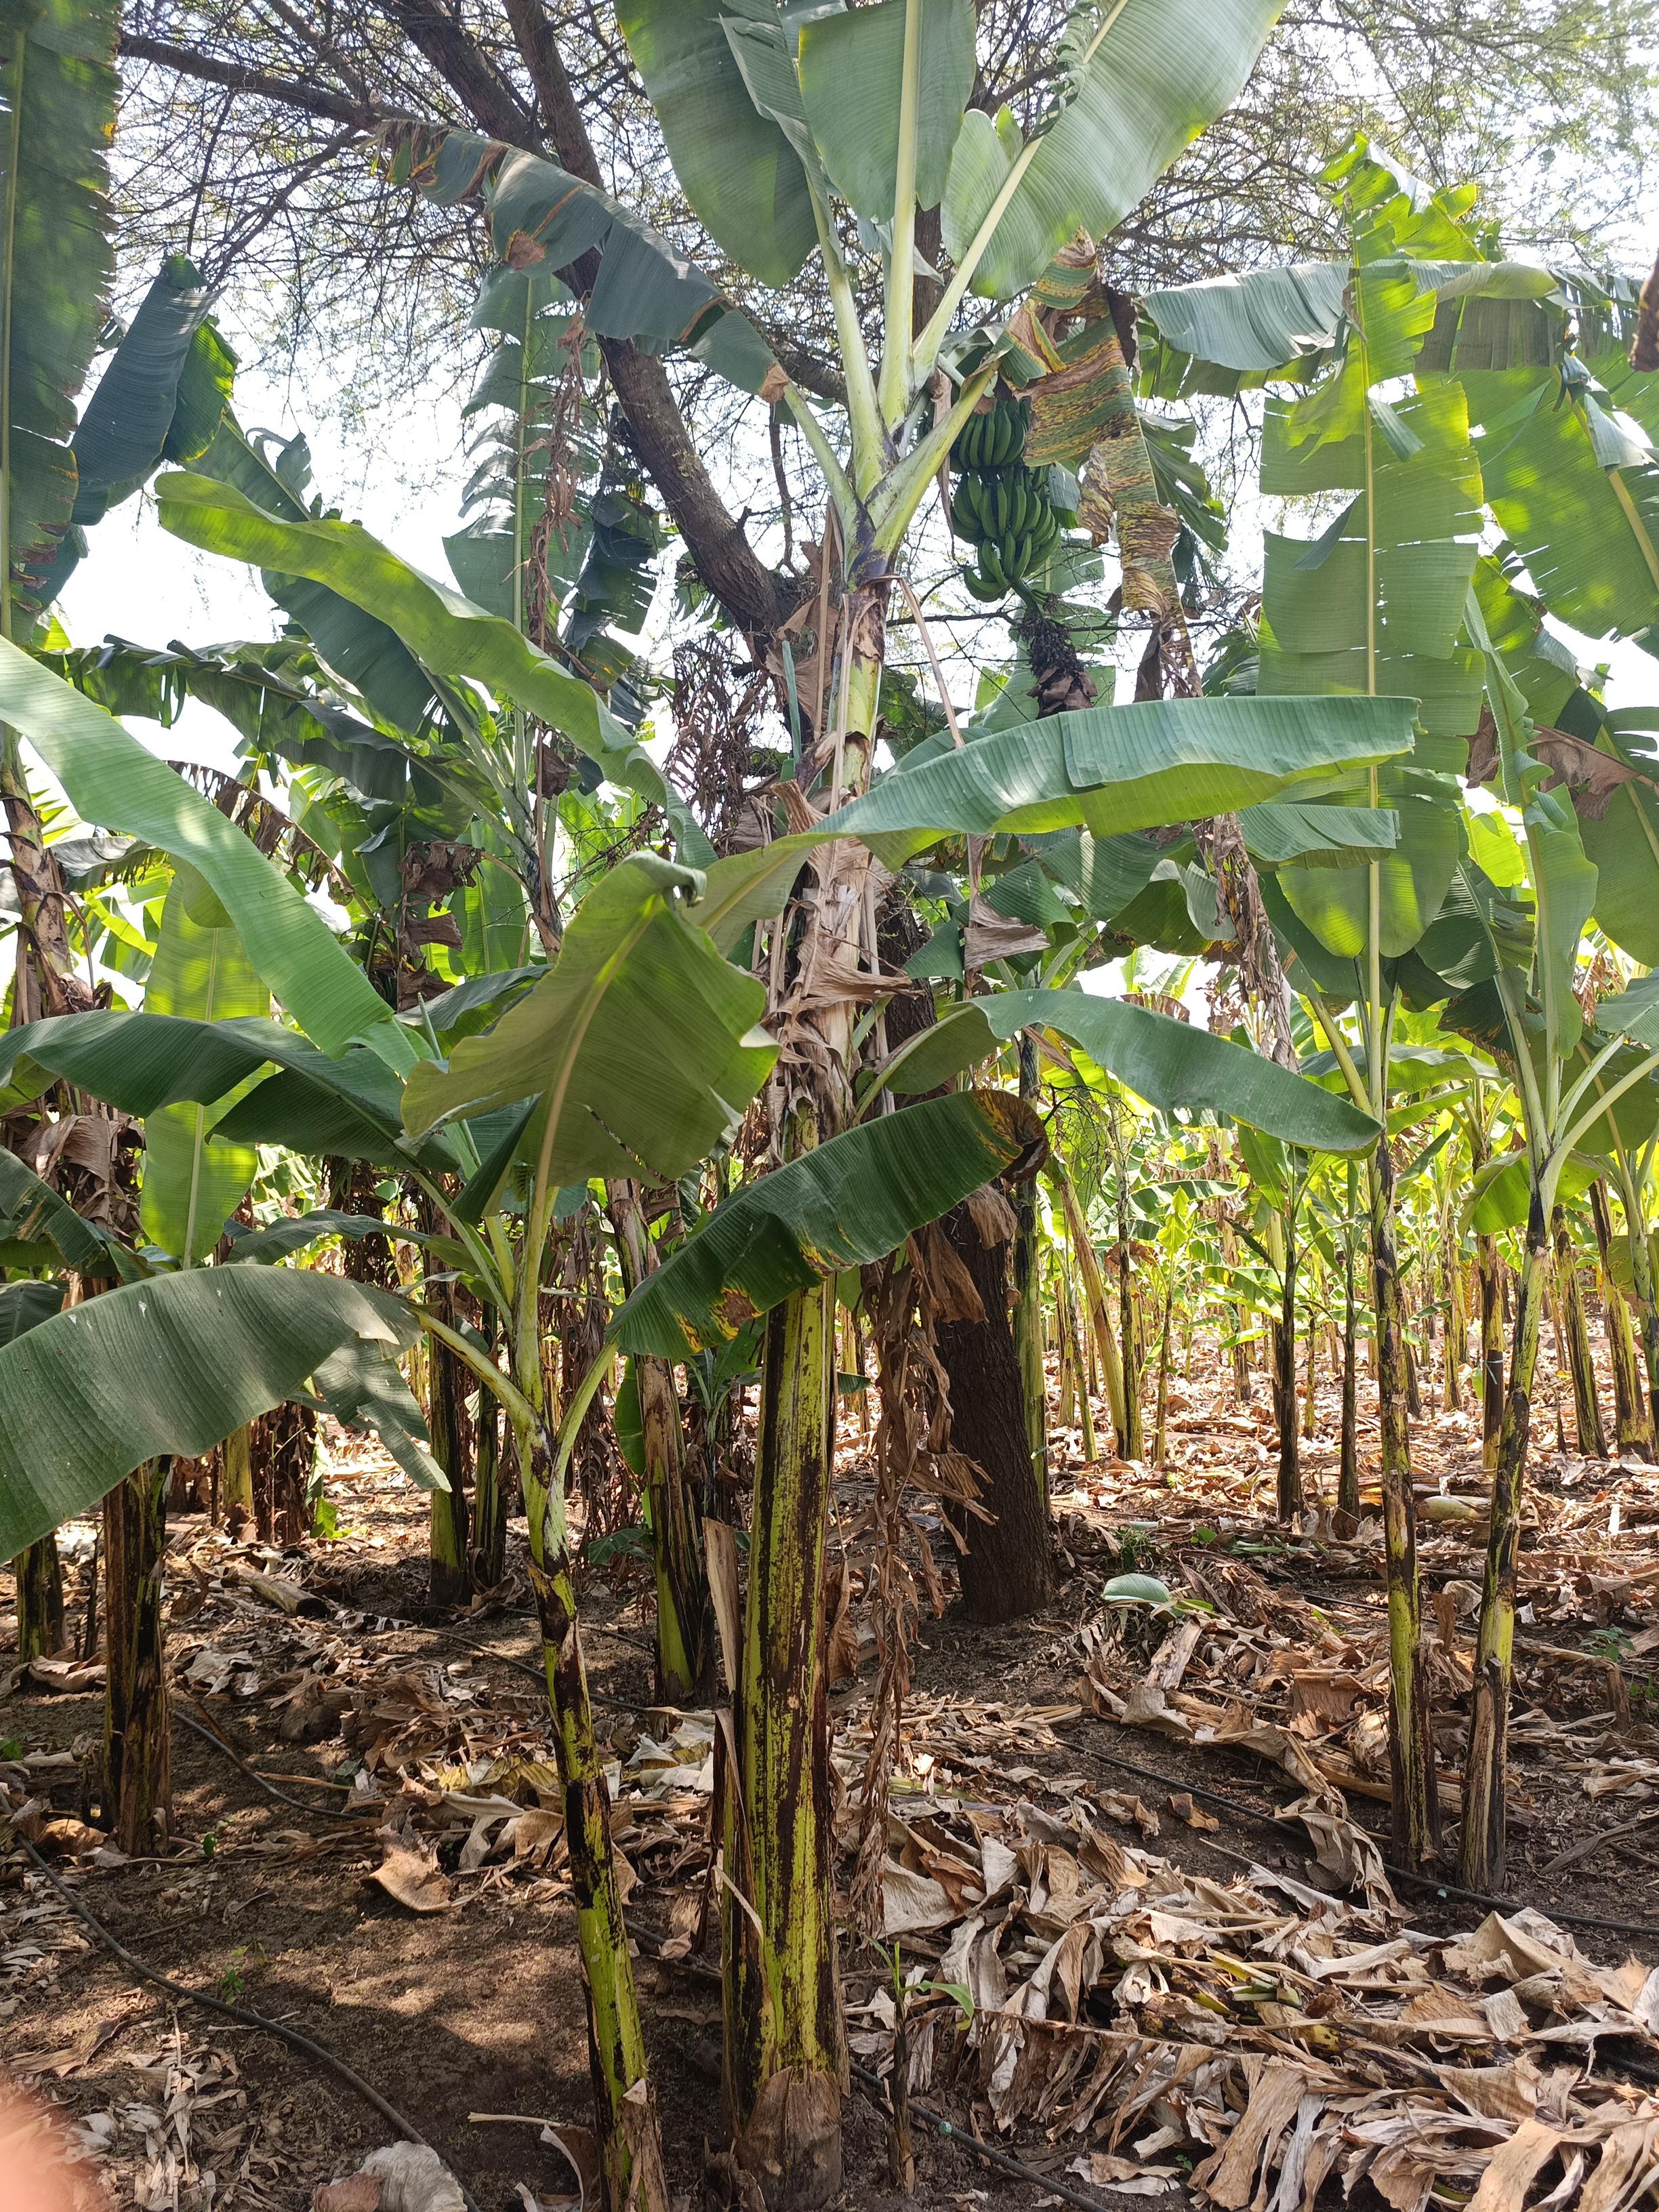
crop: banana
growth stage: development fruit
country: Tanzania
